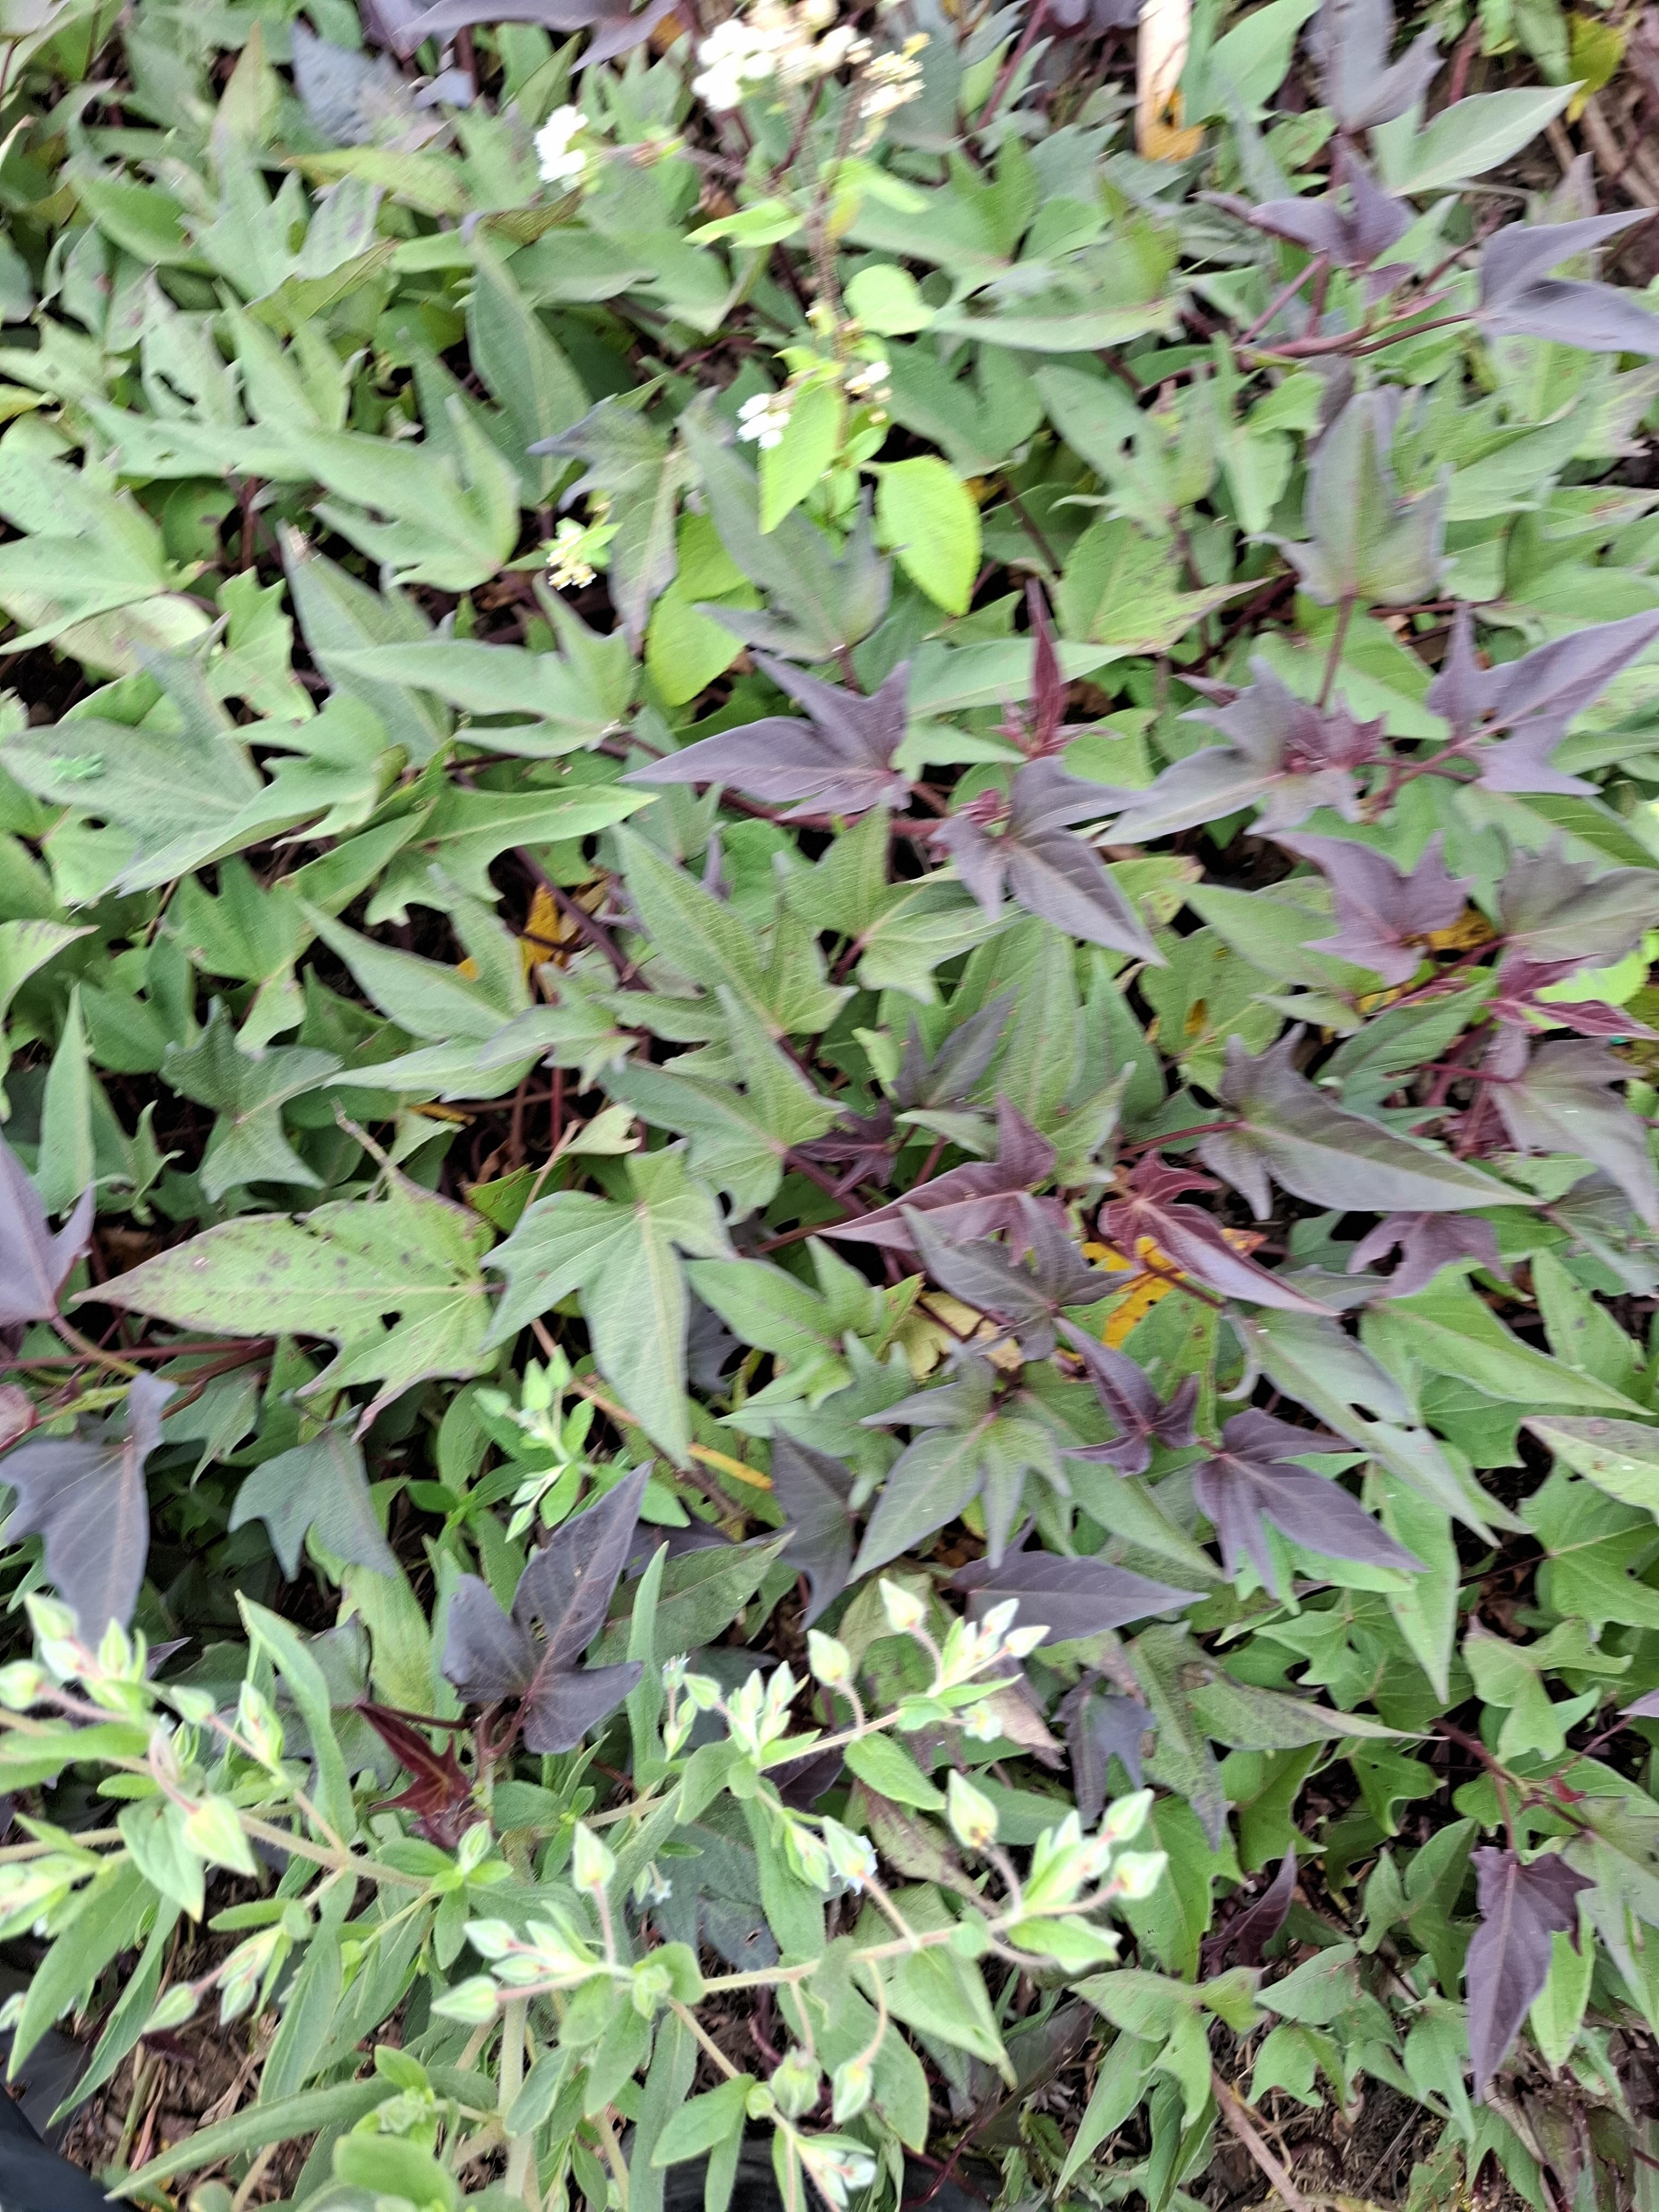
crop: sweet potato
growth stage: flowering
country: Tanzania
